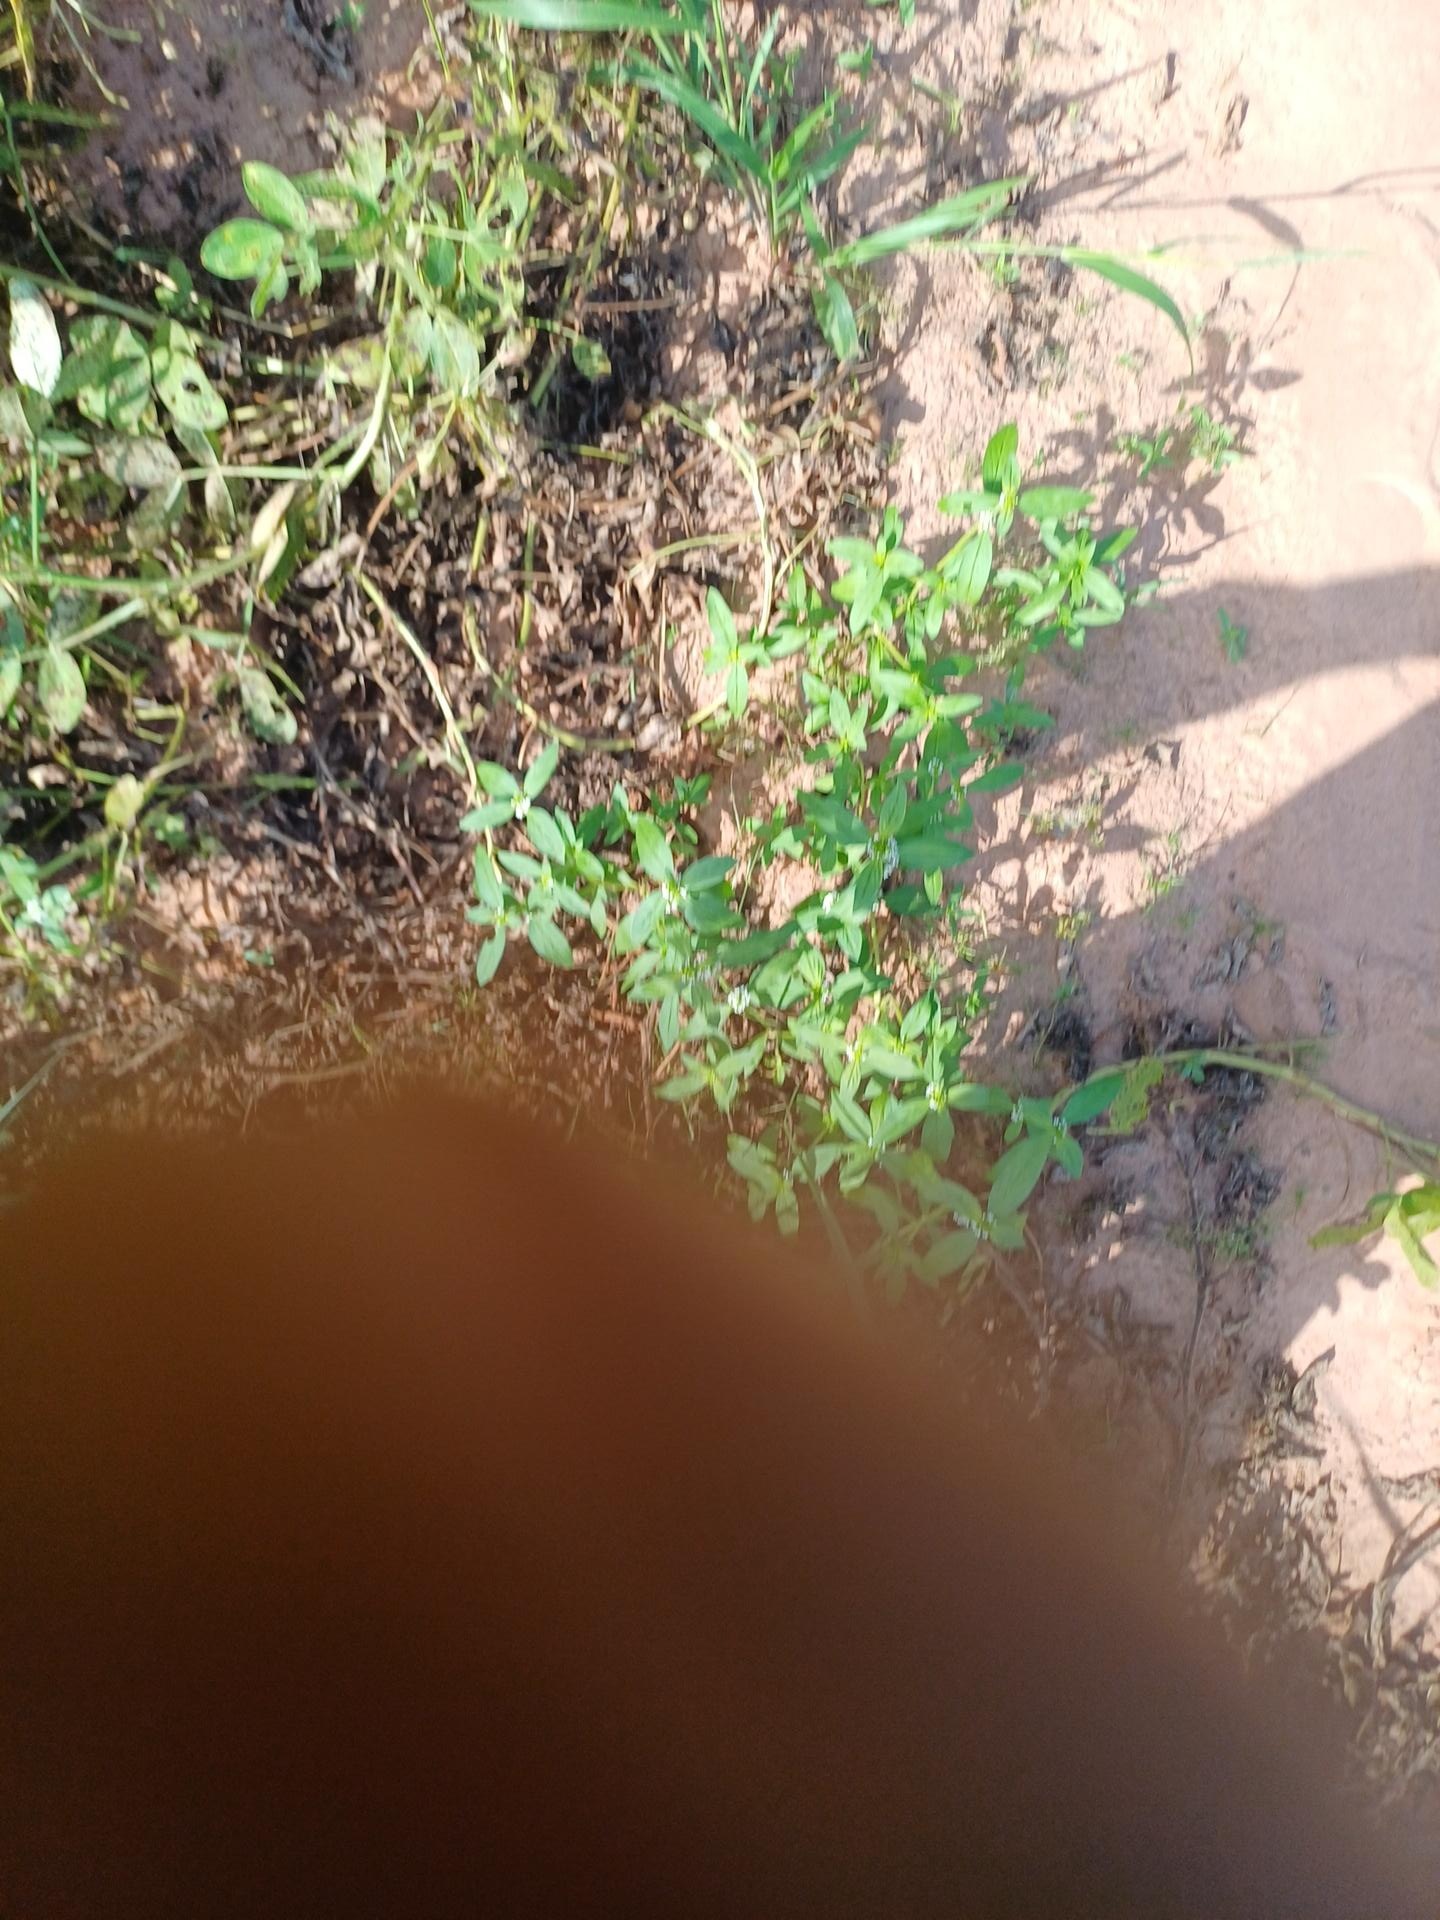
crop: groundnut
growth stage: flowering
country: Senegal
